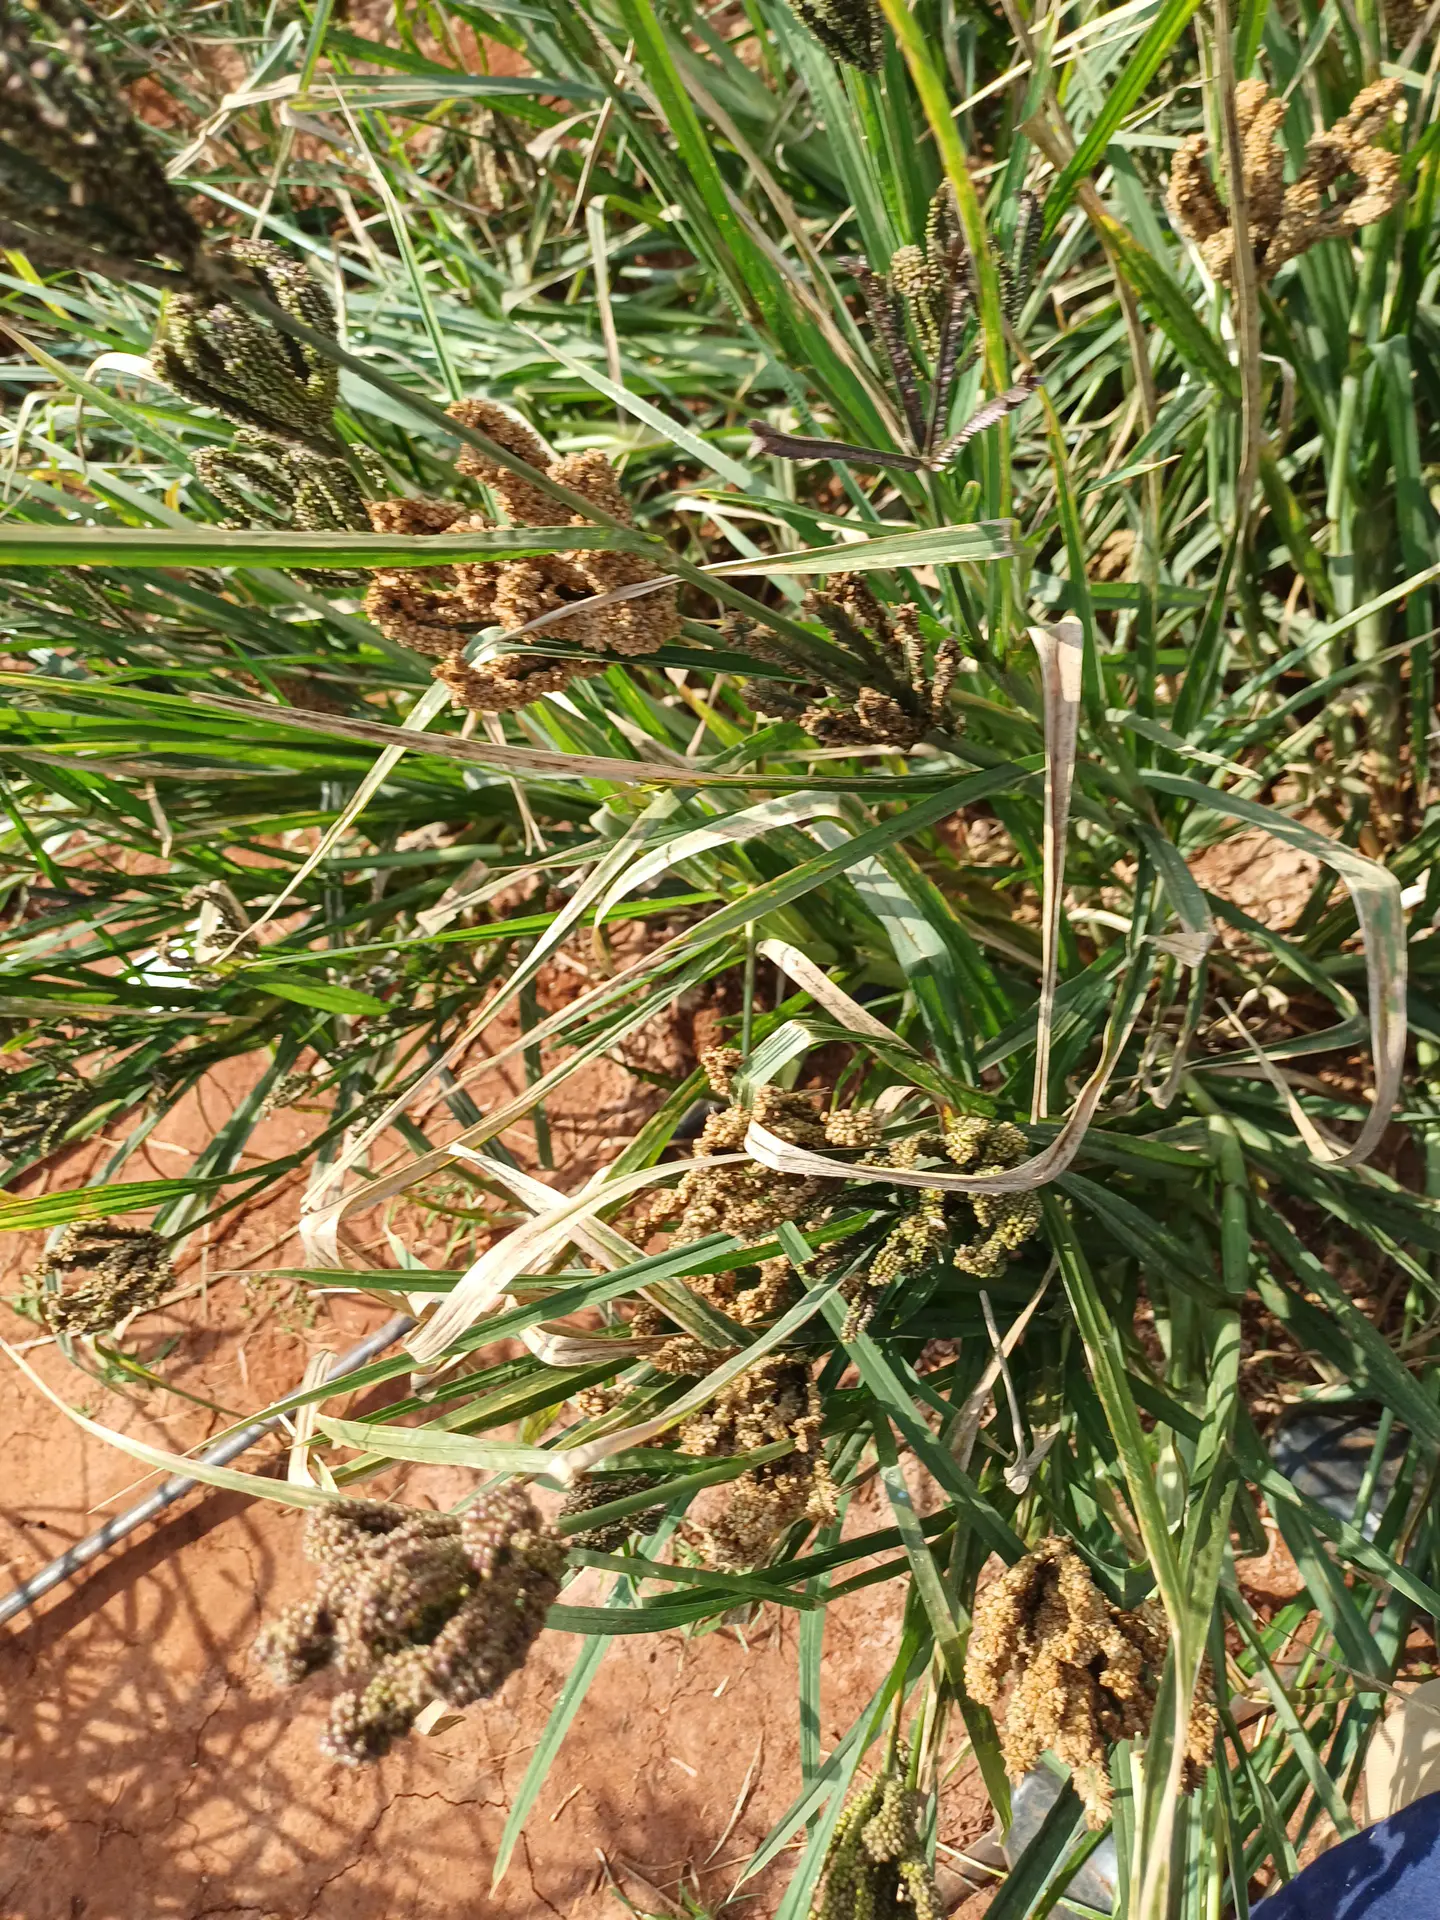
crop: finger millet
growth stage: filling grain
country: Kenya
